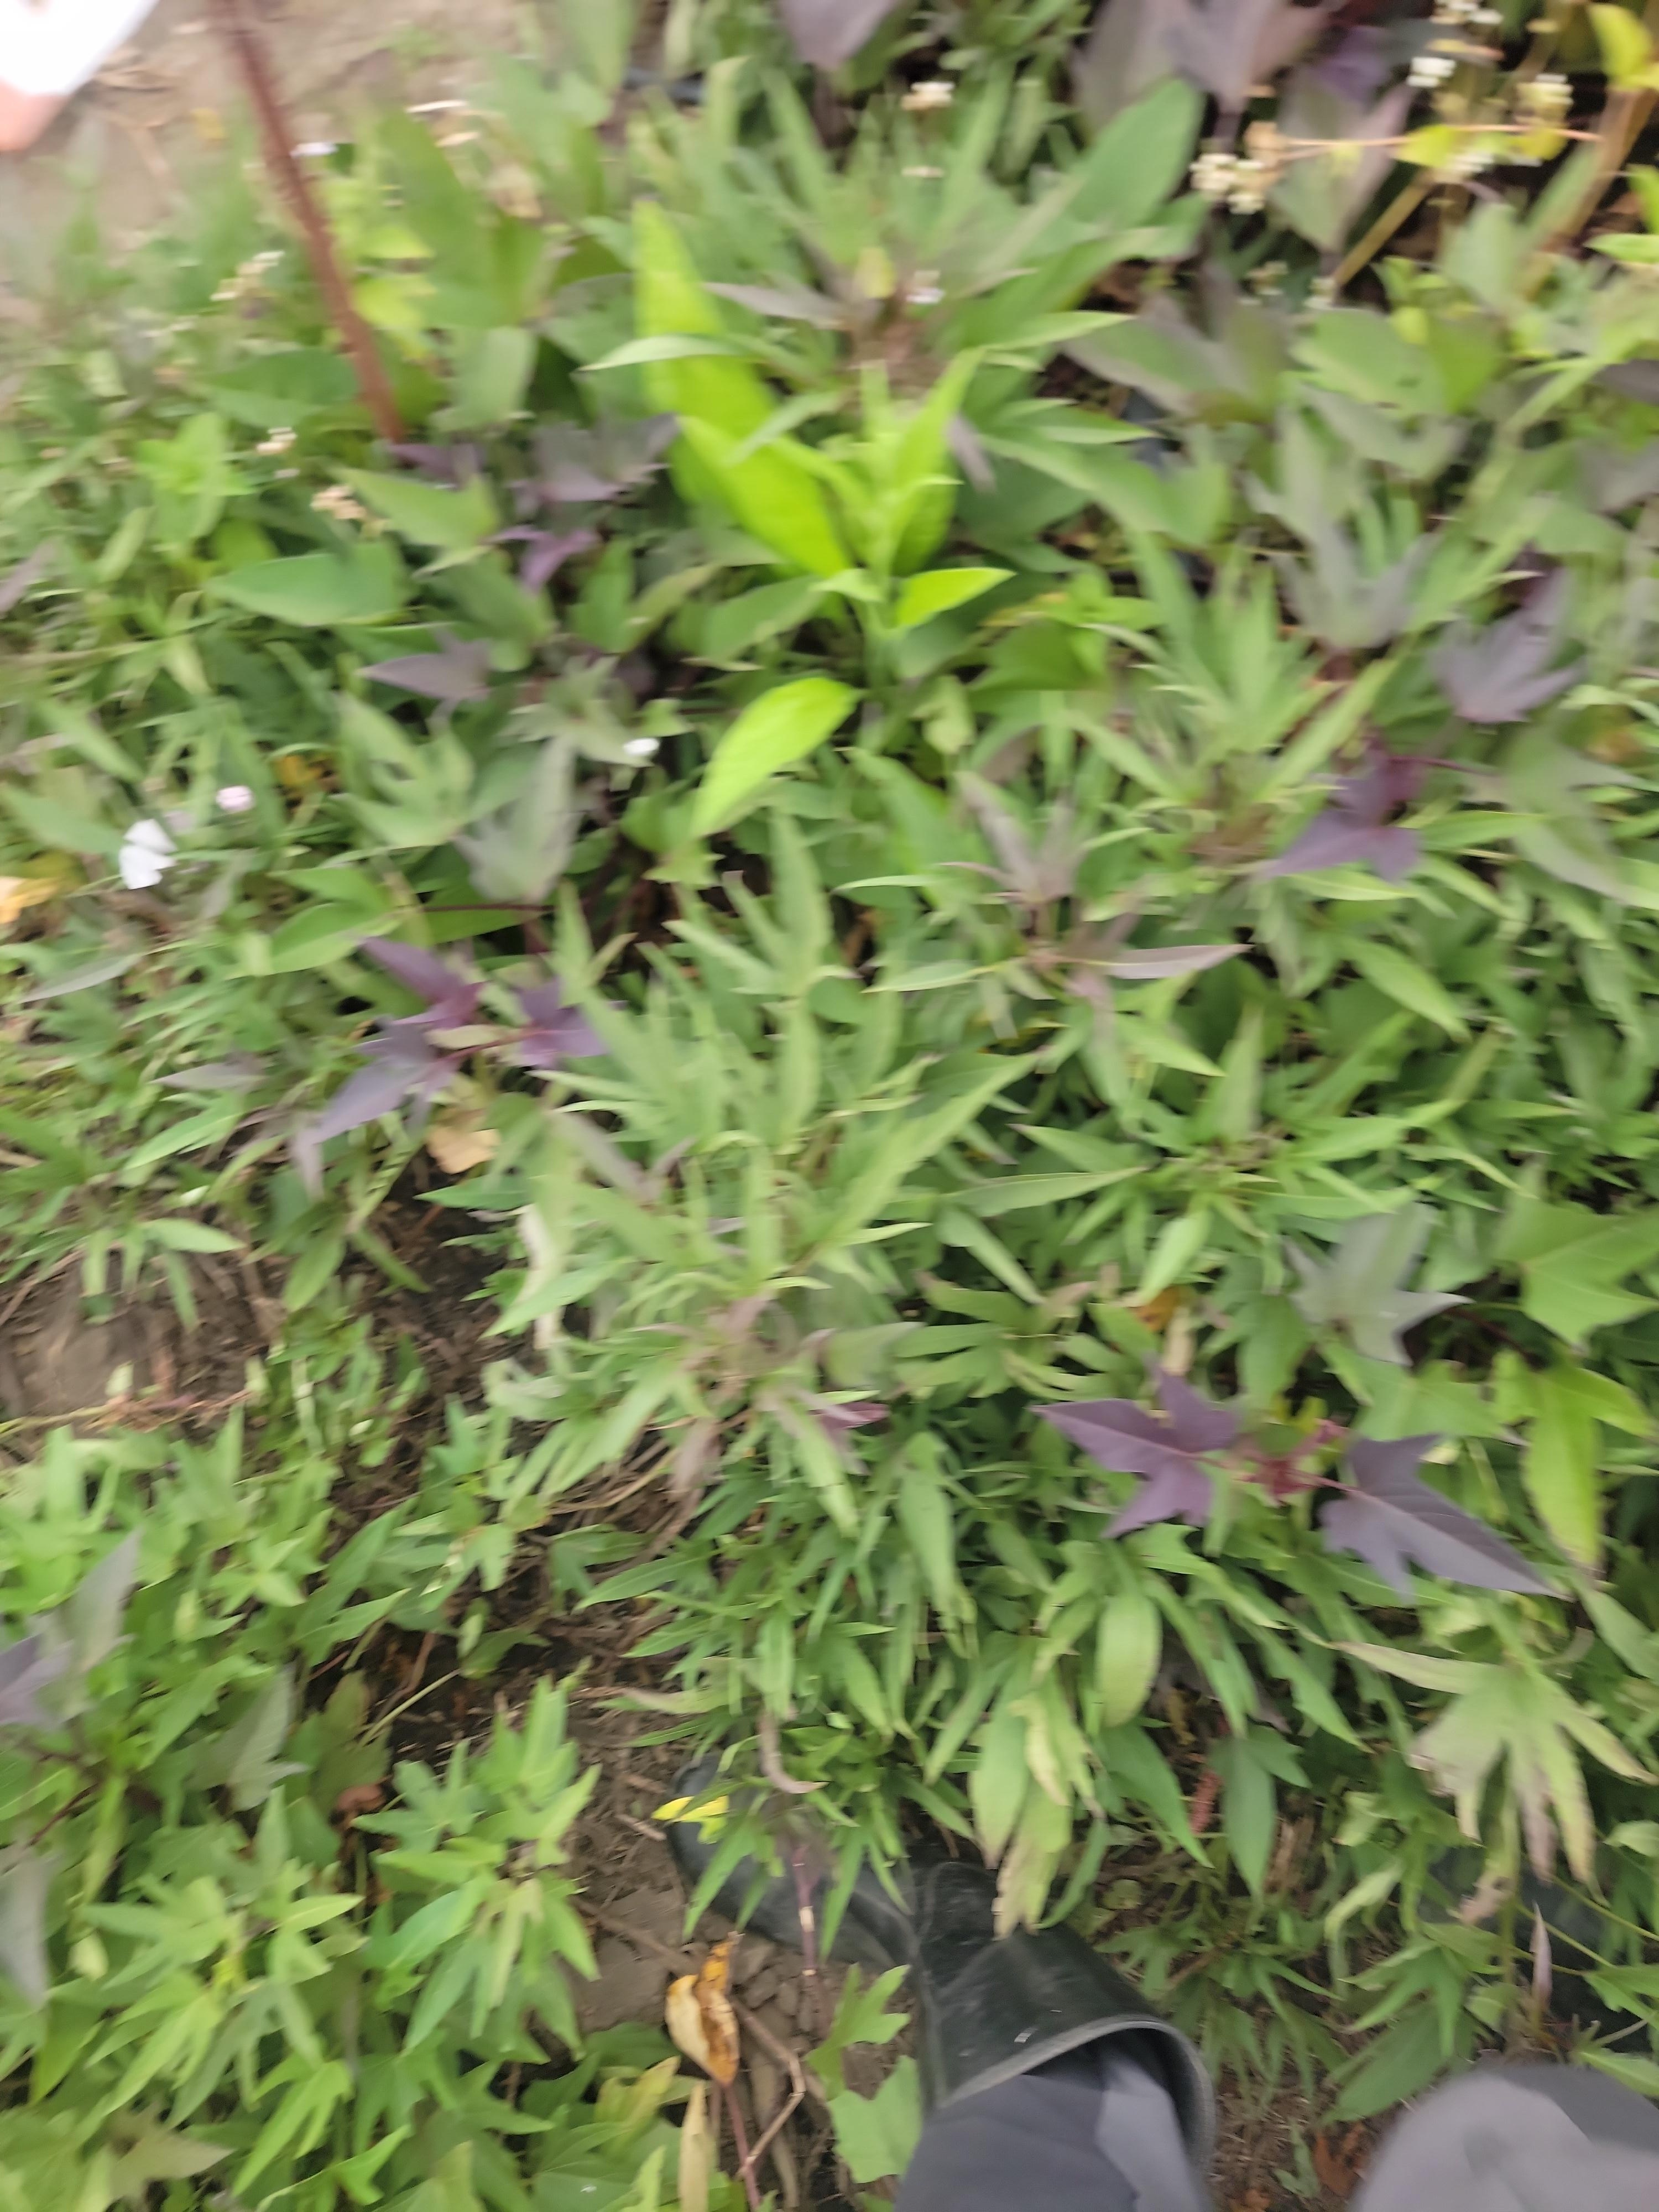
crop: sweet potato
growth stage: flowering
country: Tanzania
